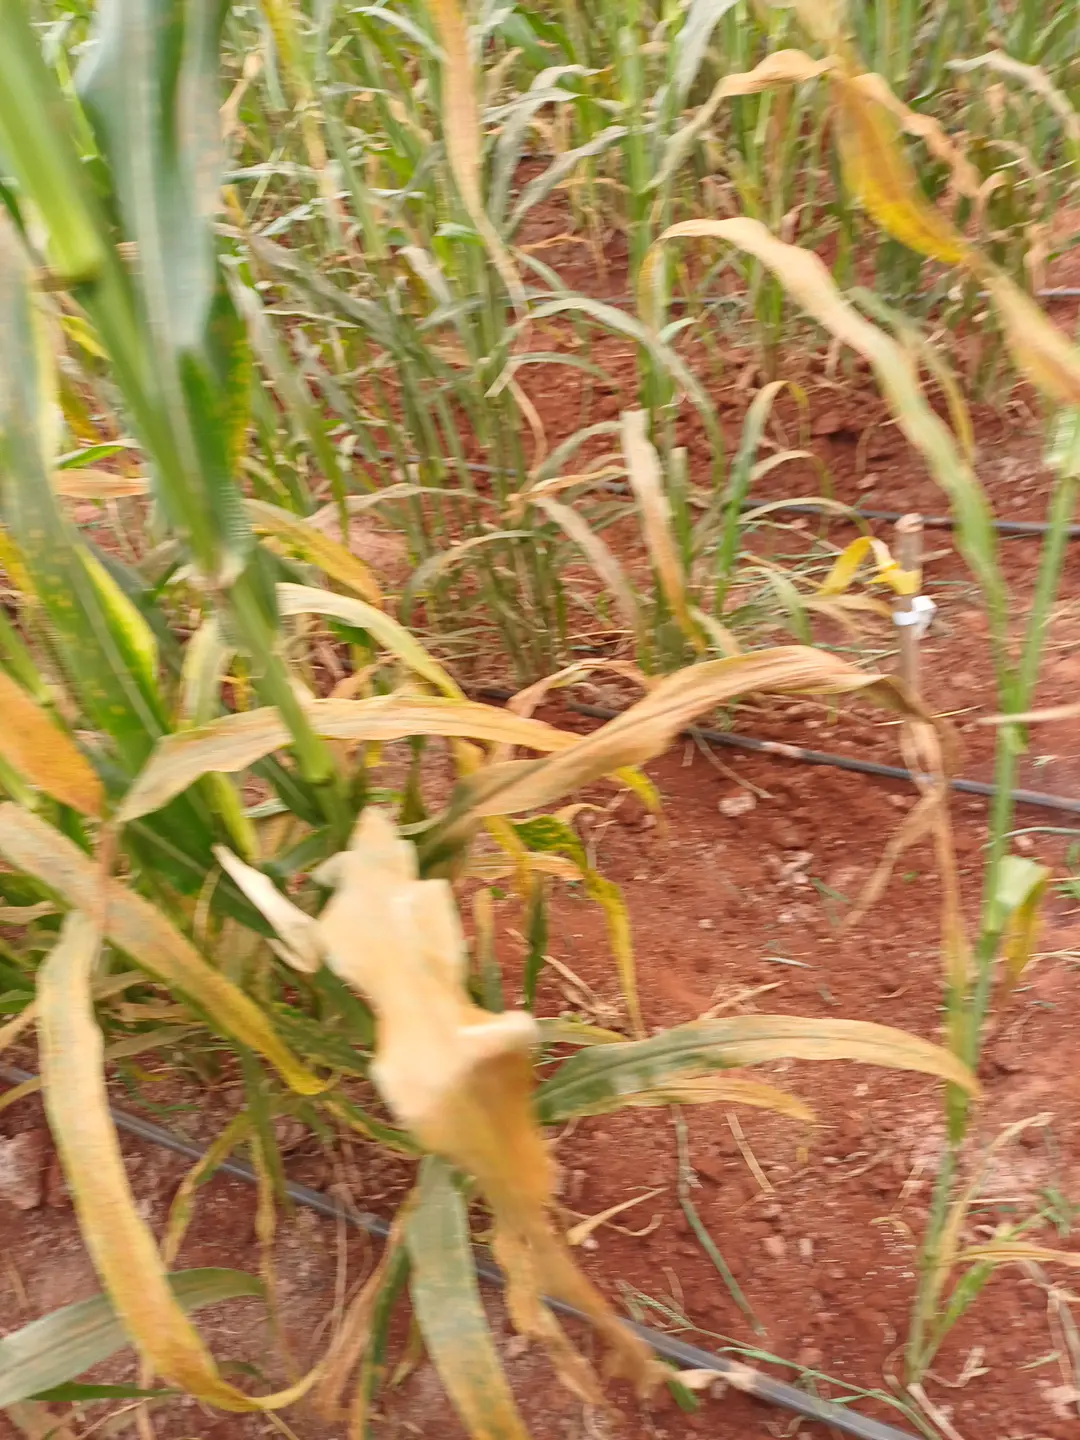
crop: pearl millet
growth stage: filling grain
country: Kenya
